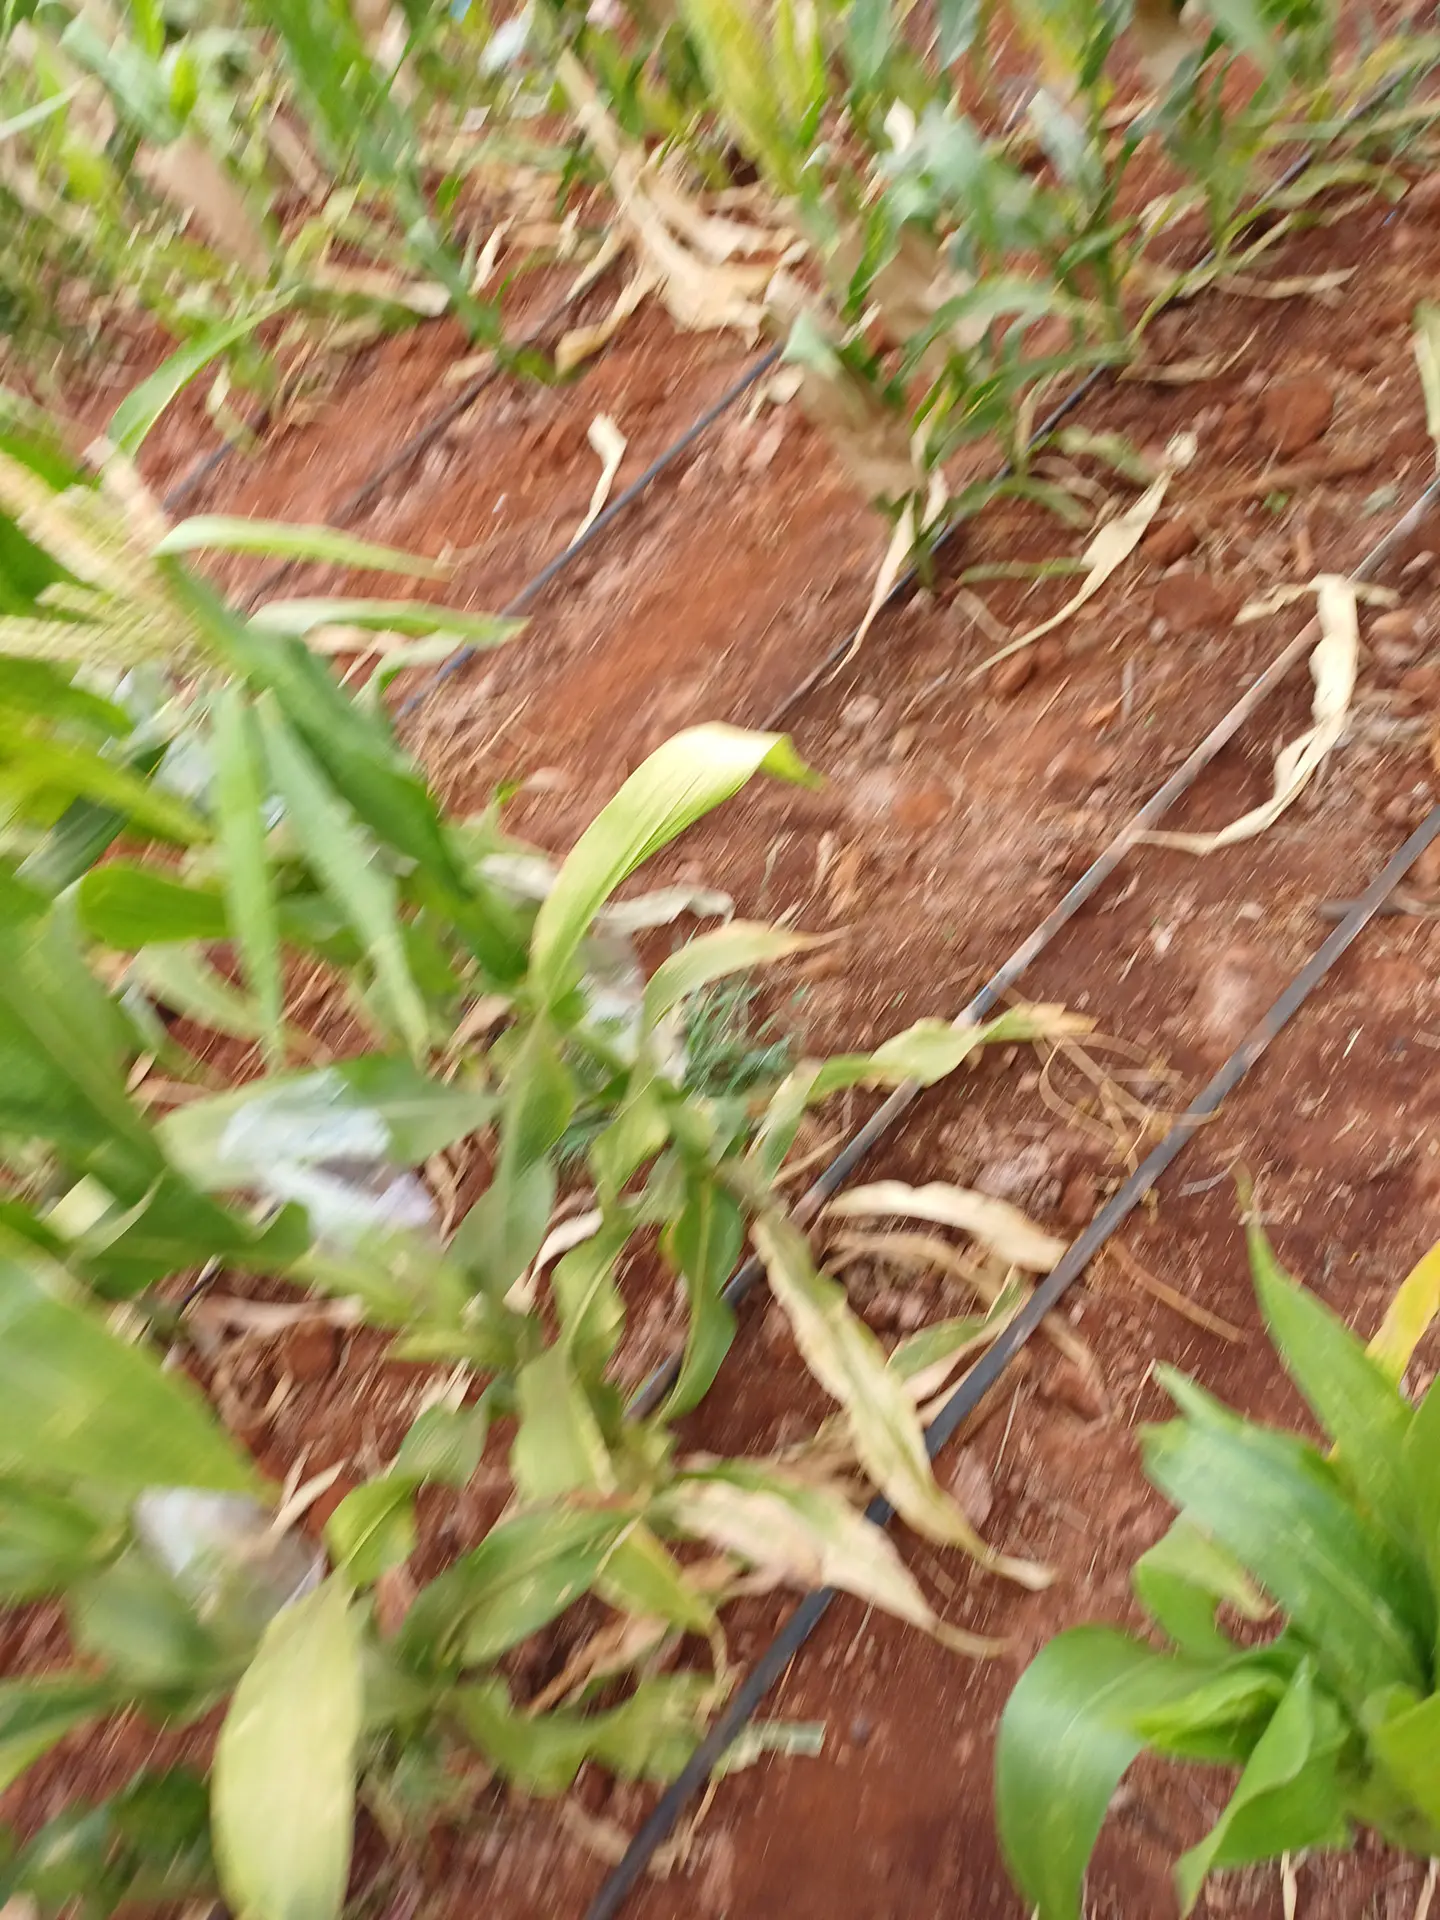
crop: maize
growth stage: flowering
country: Kenya
